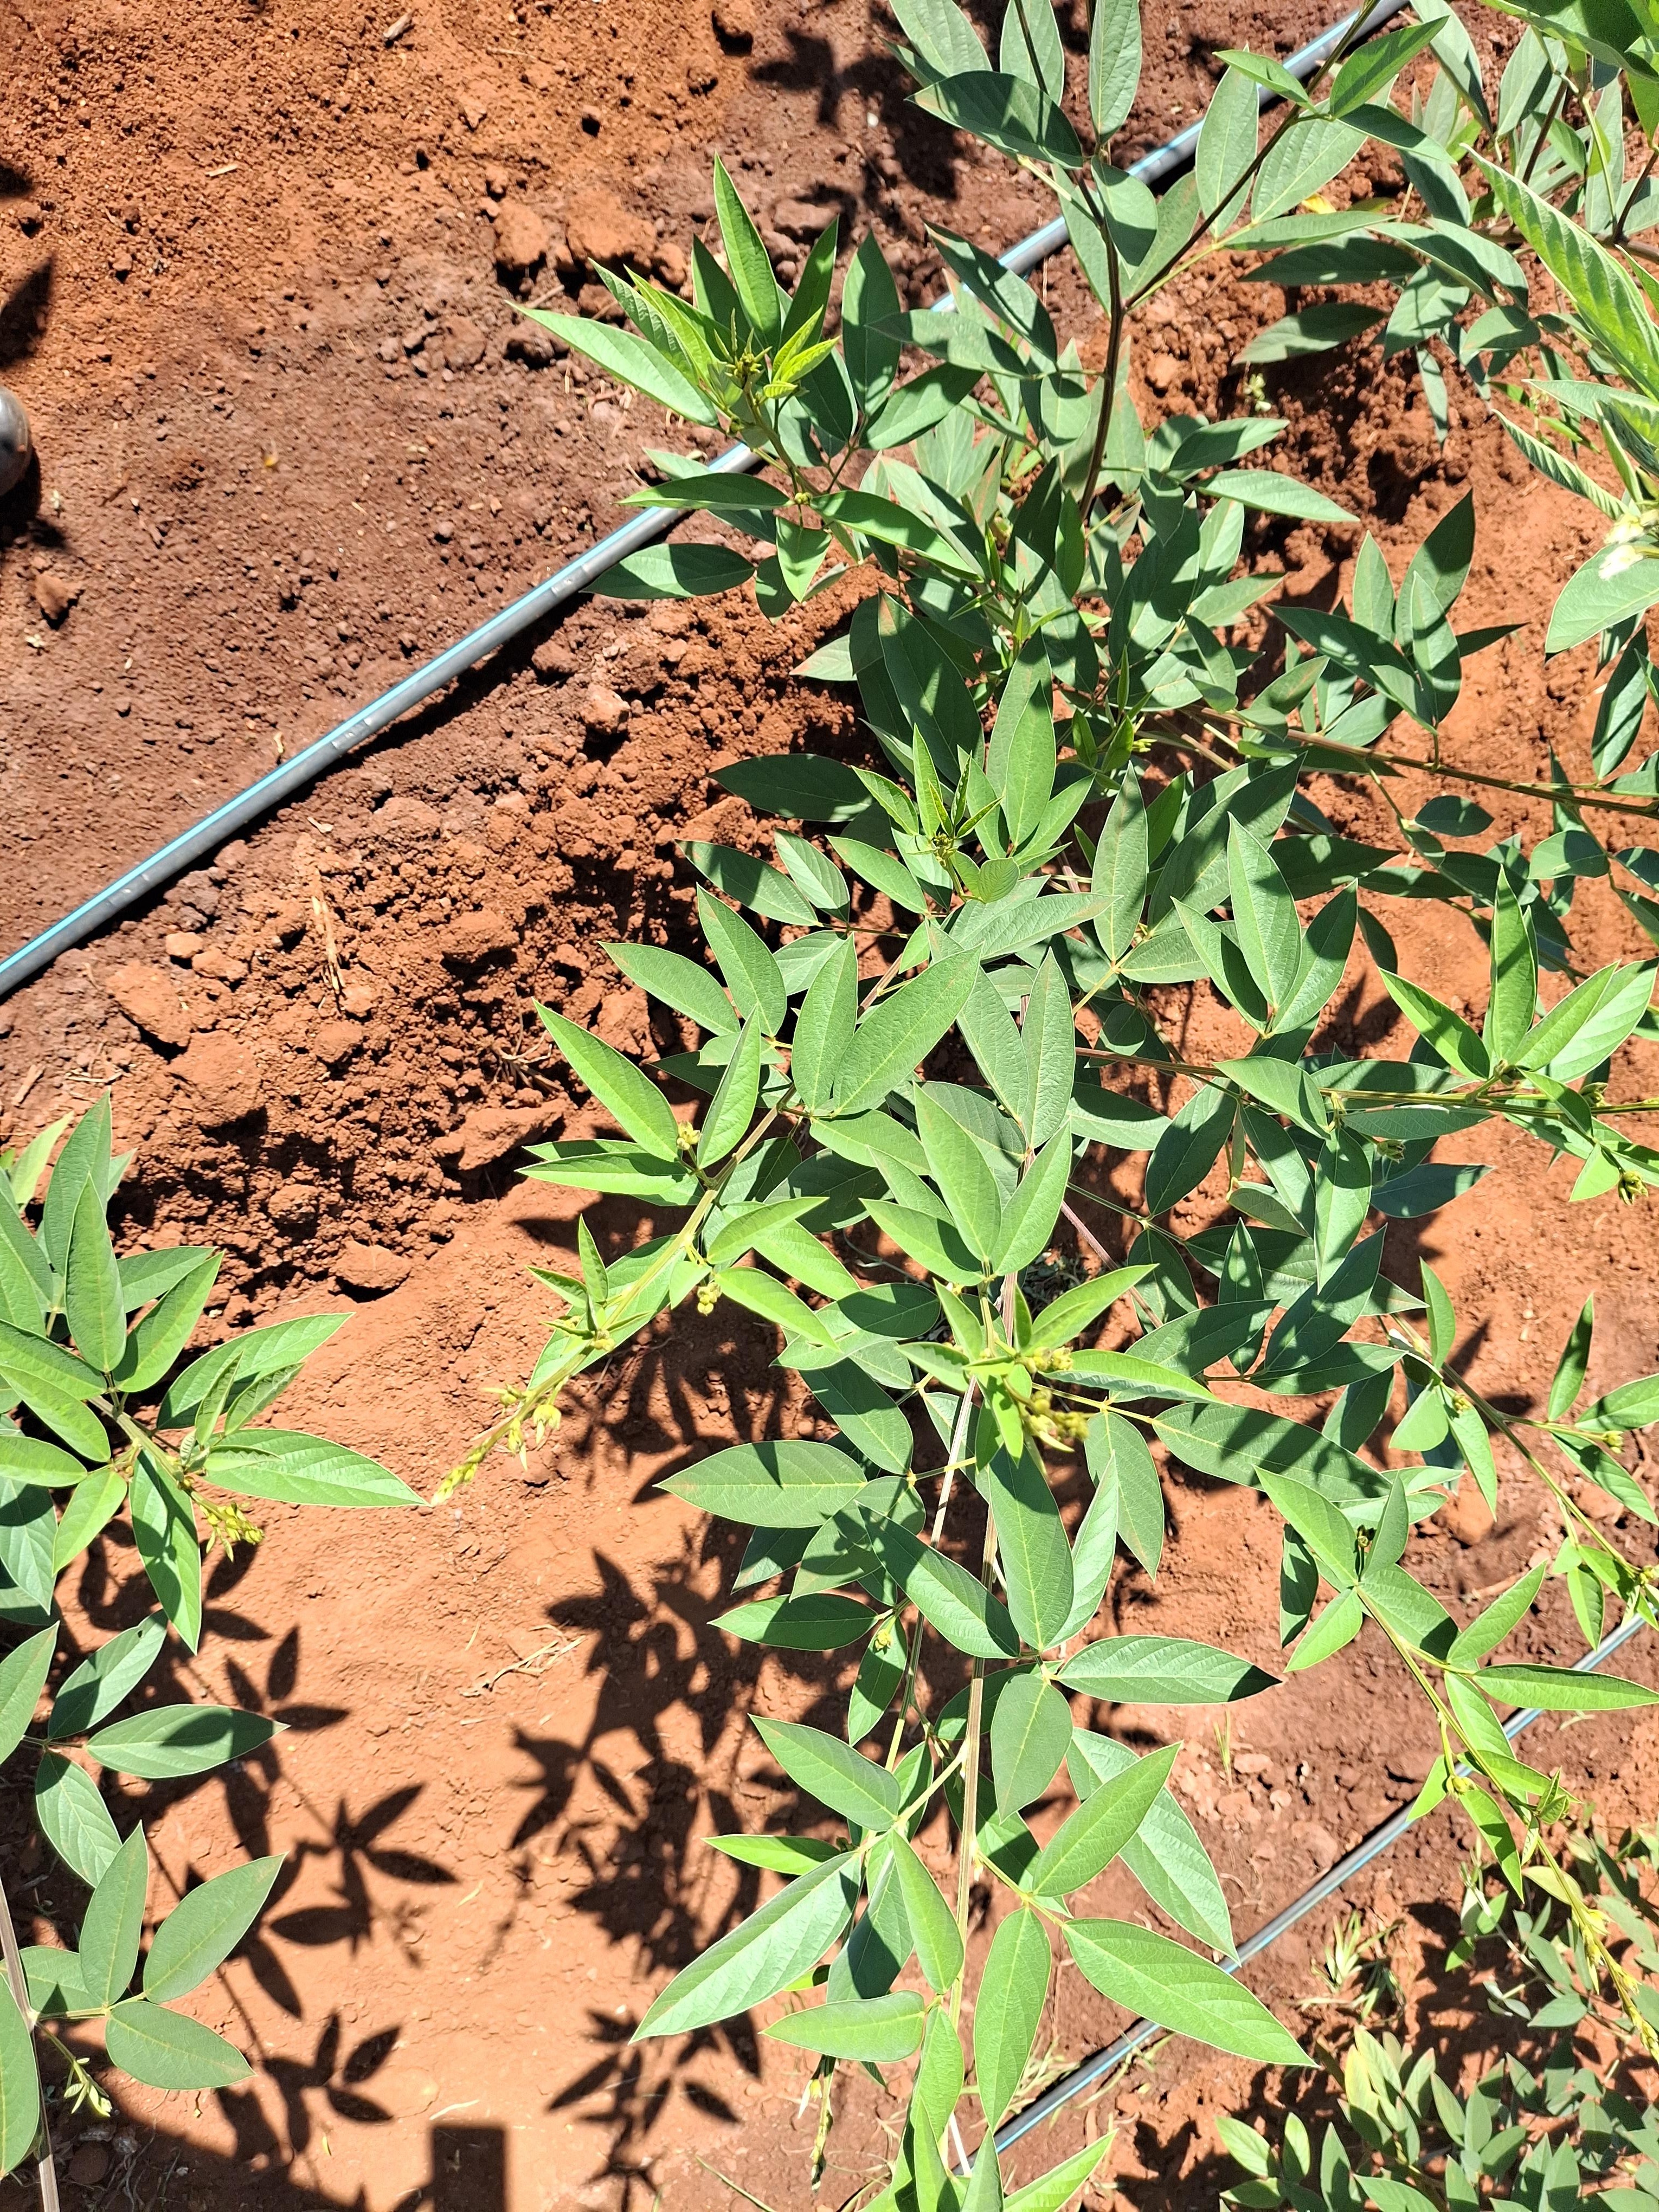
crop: pigeonpea
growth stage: flowering
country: Kenya
